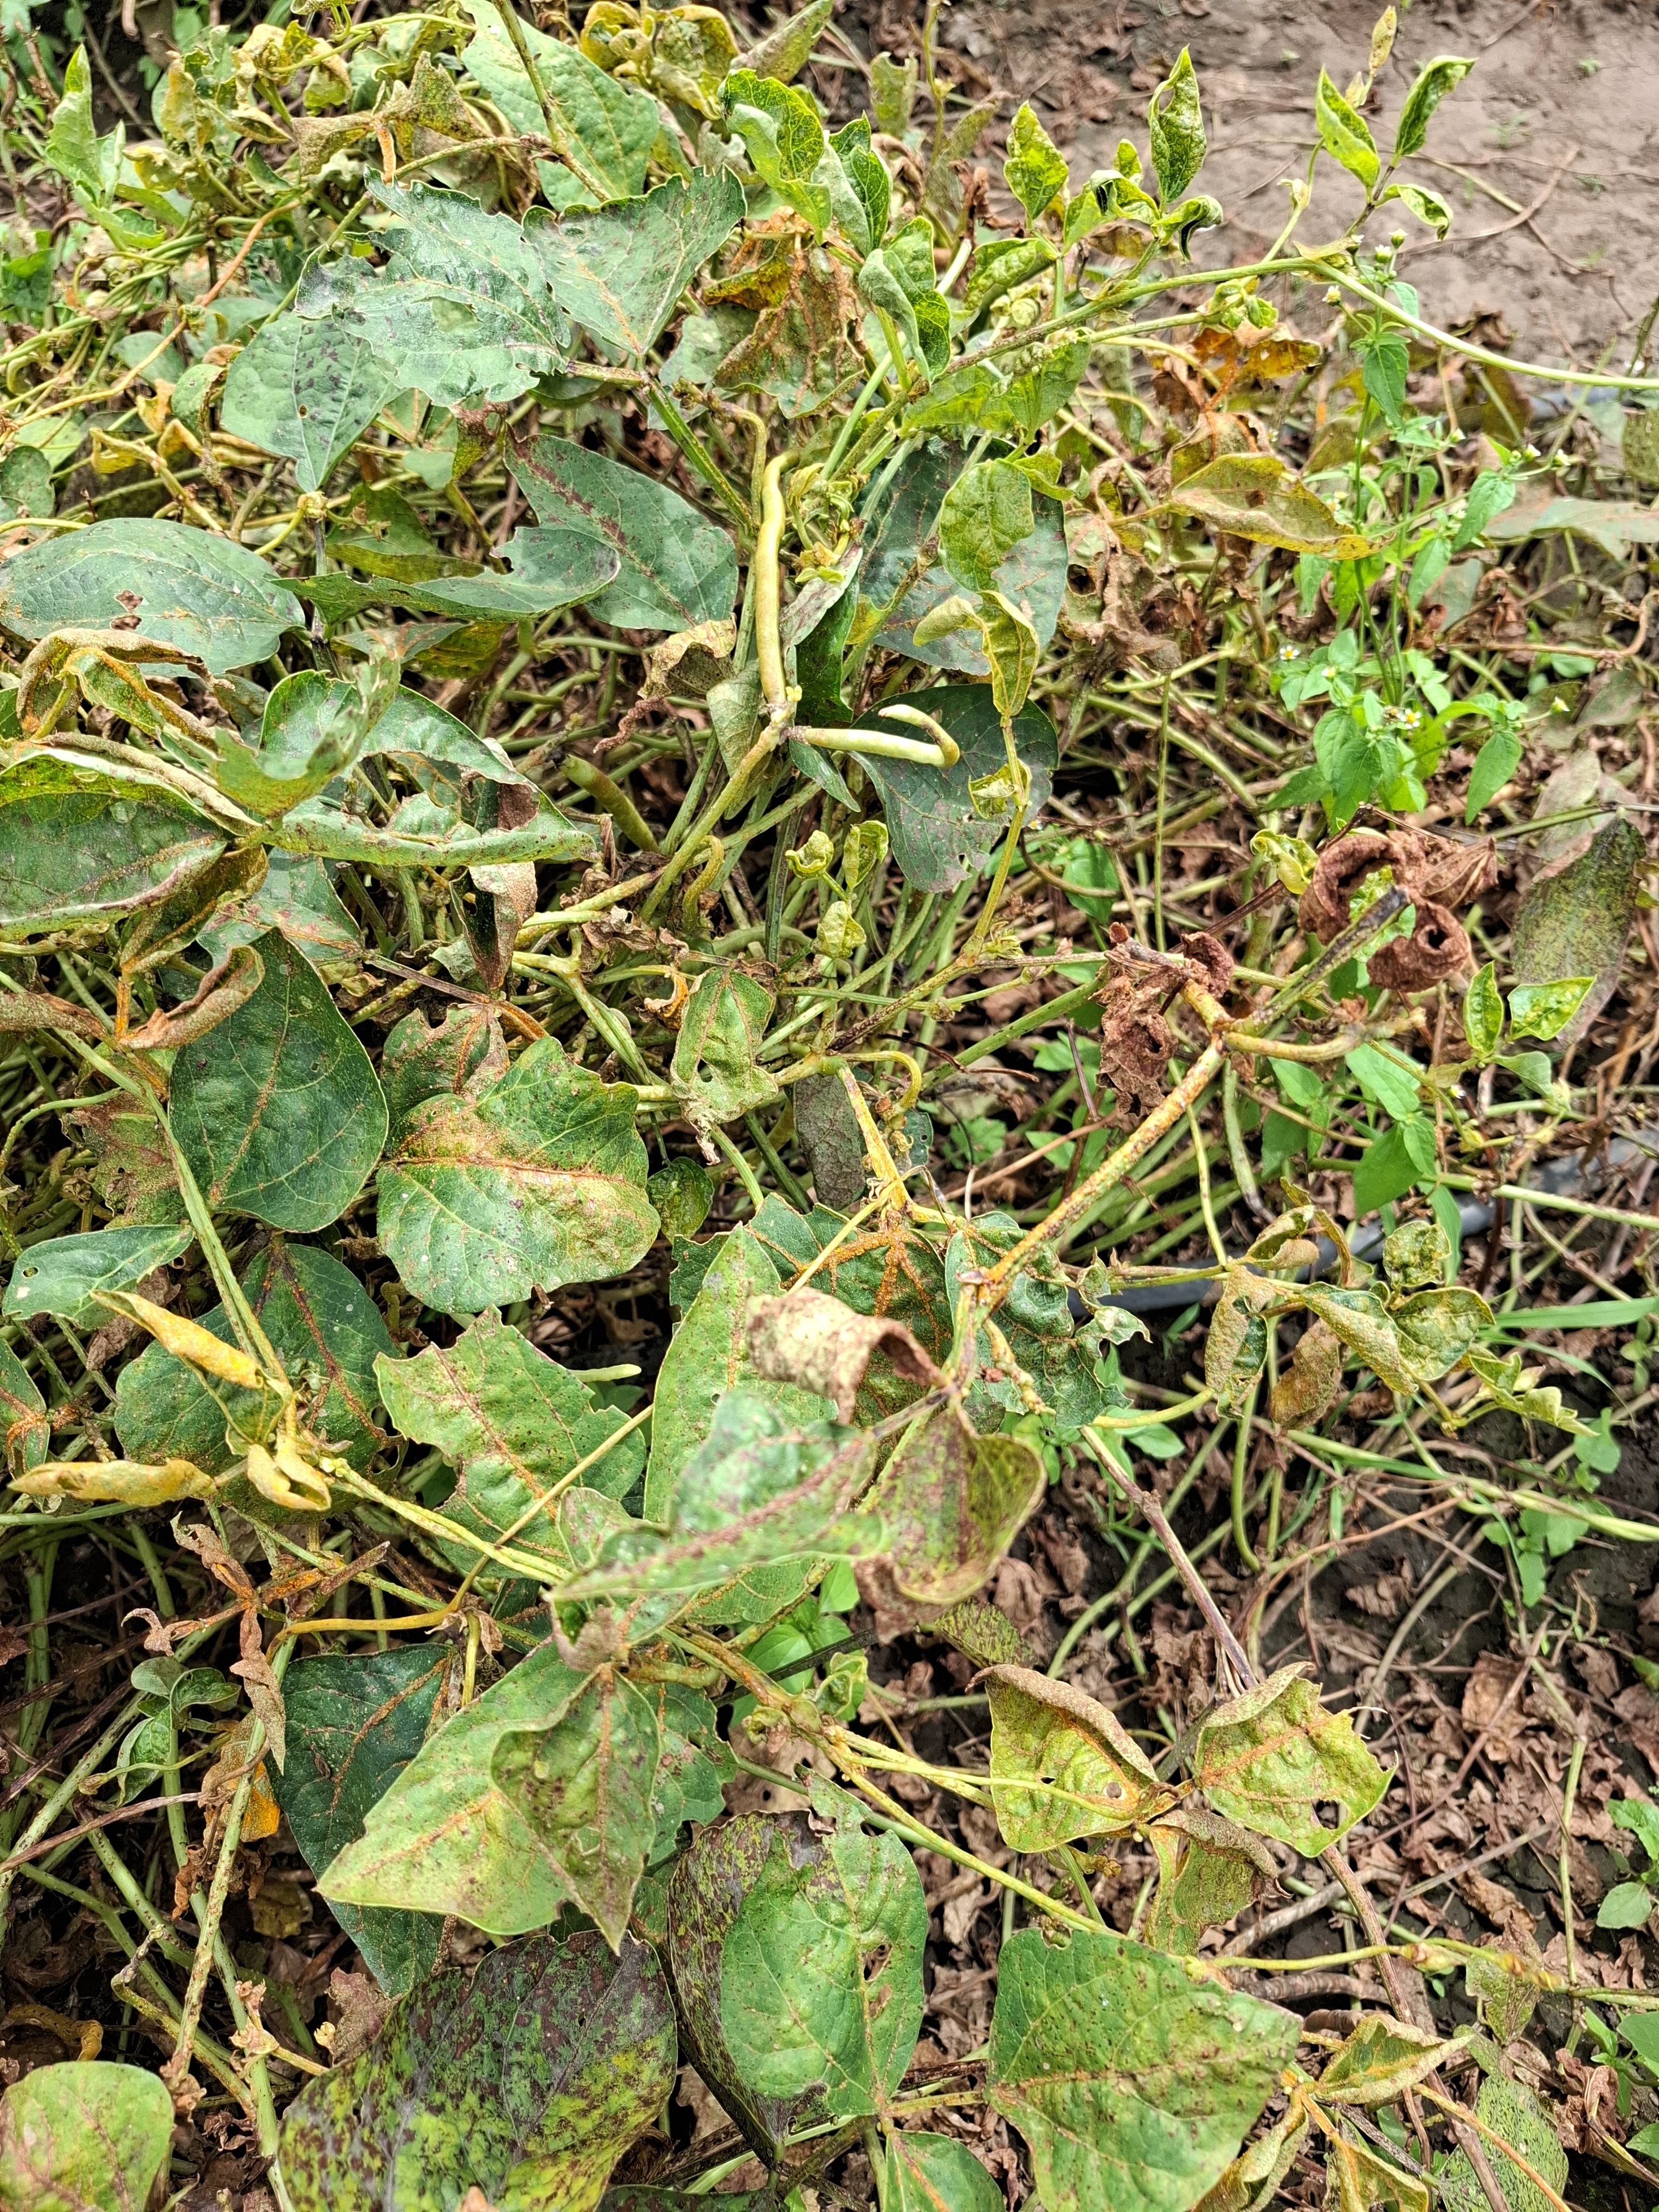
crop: cowpea
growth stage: development pod
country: Tanzania
